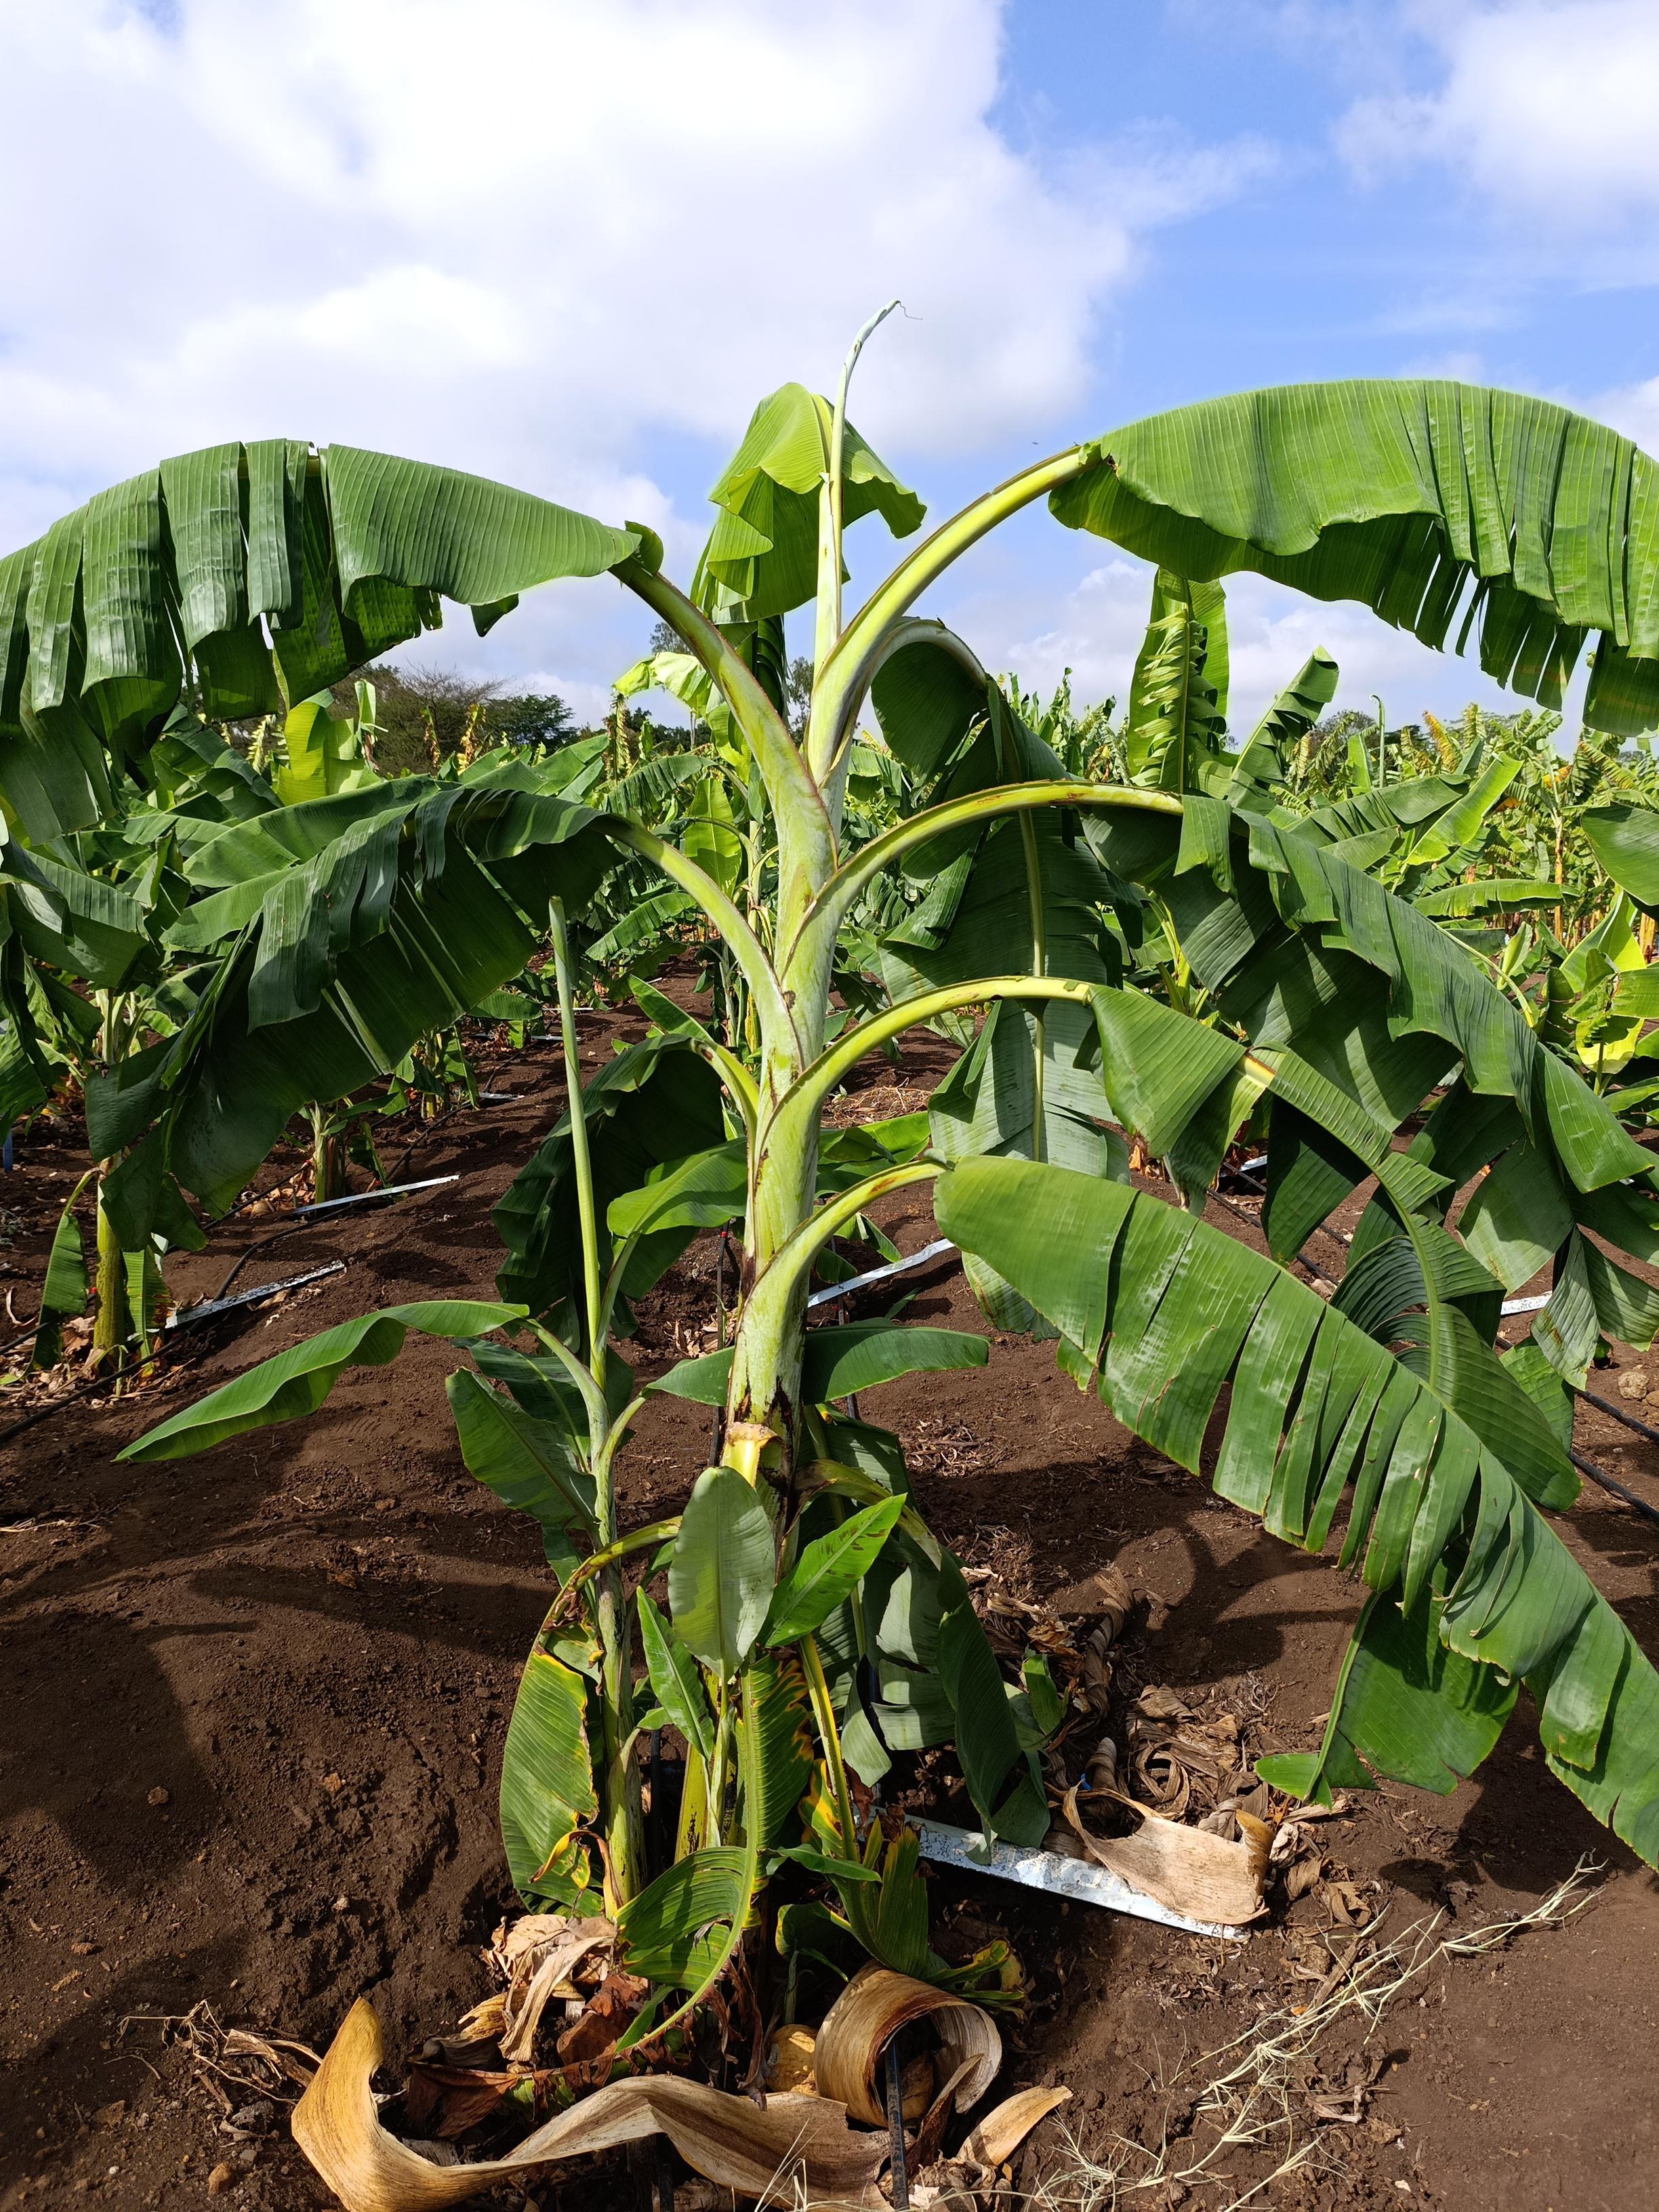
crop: banana
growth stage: vegetative
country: Tanzania
